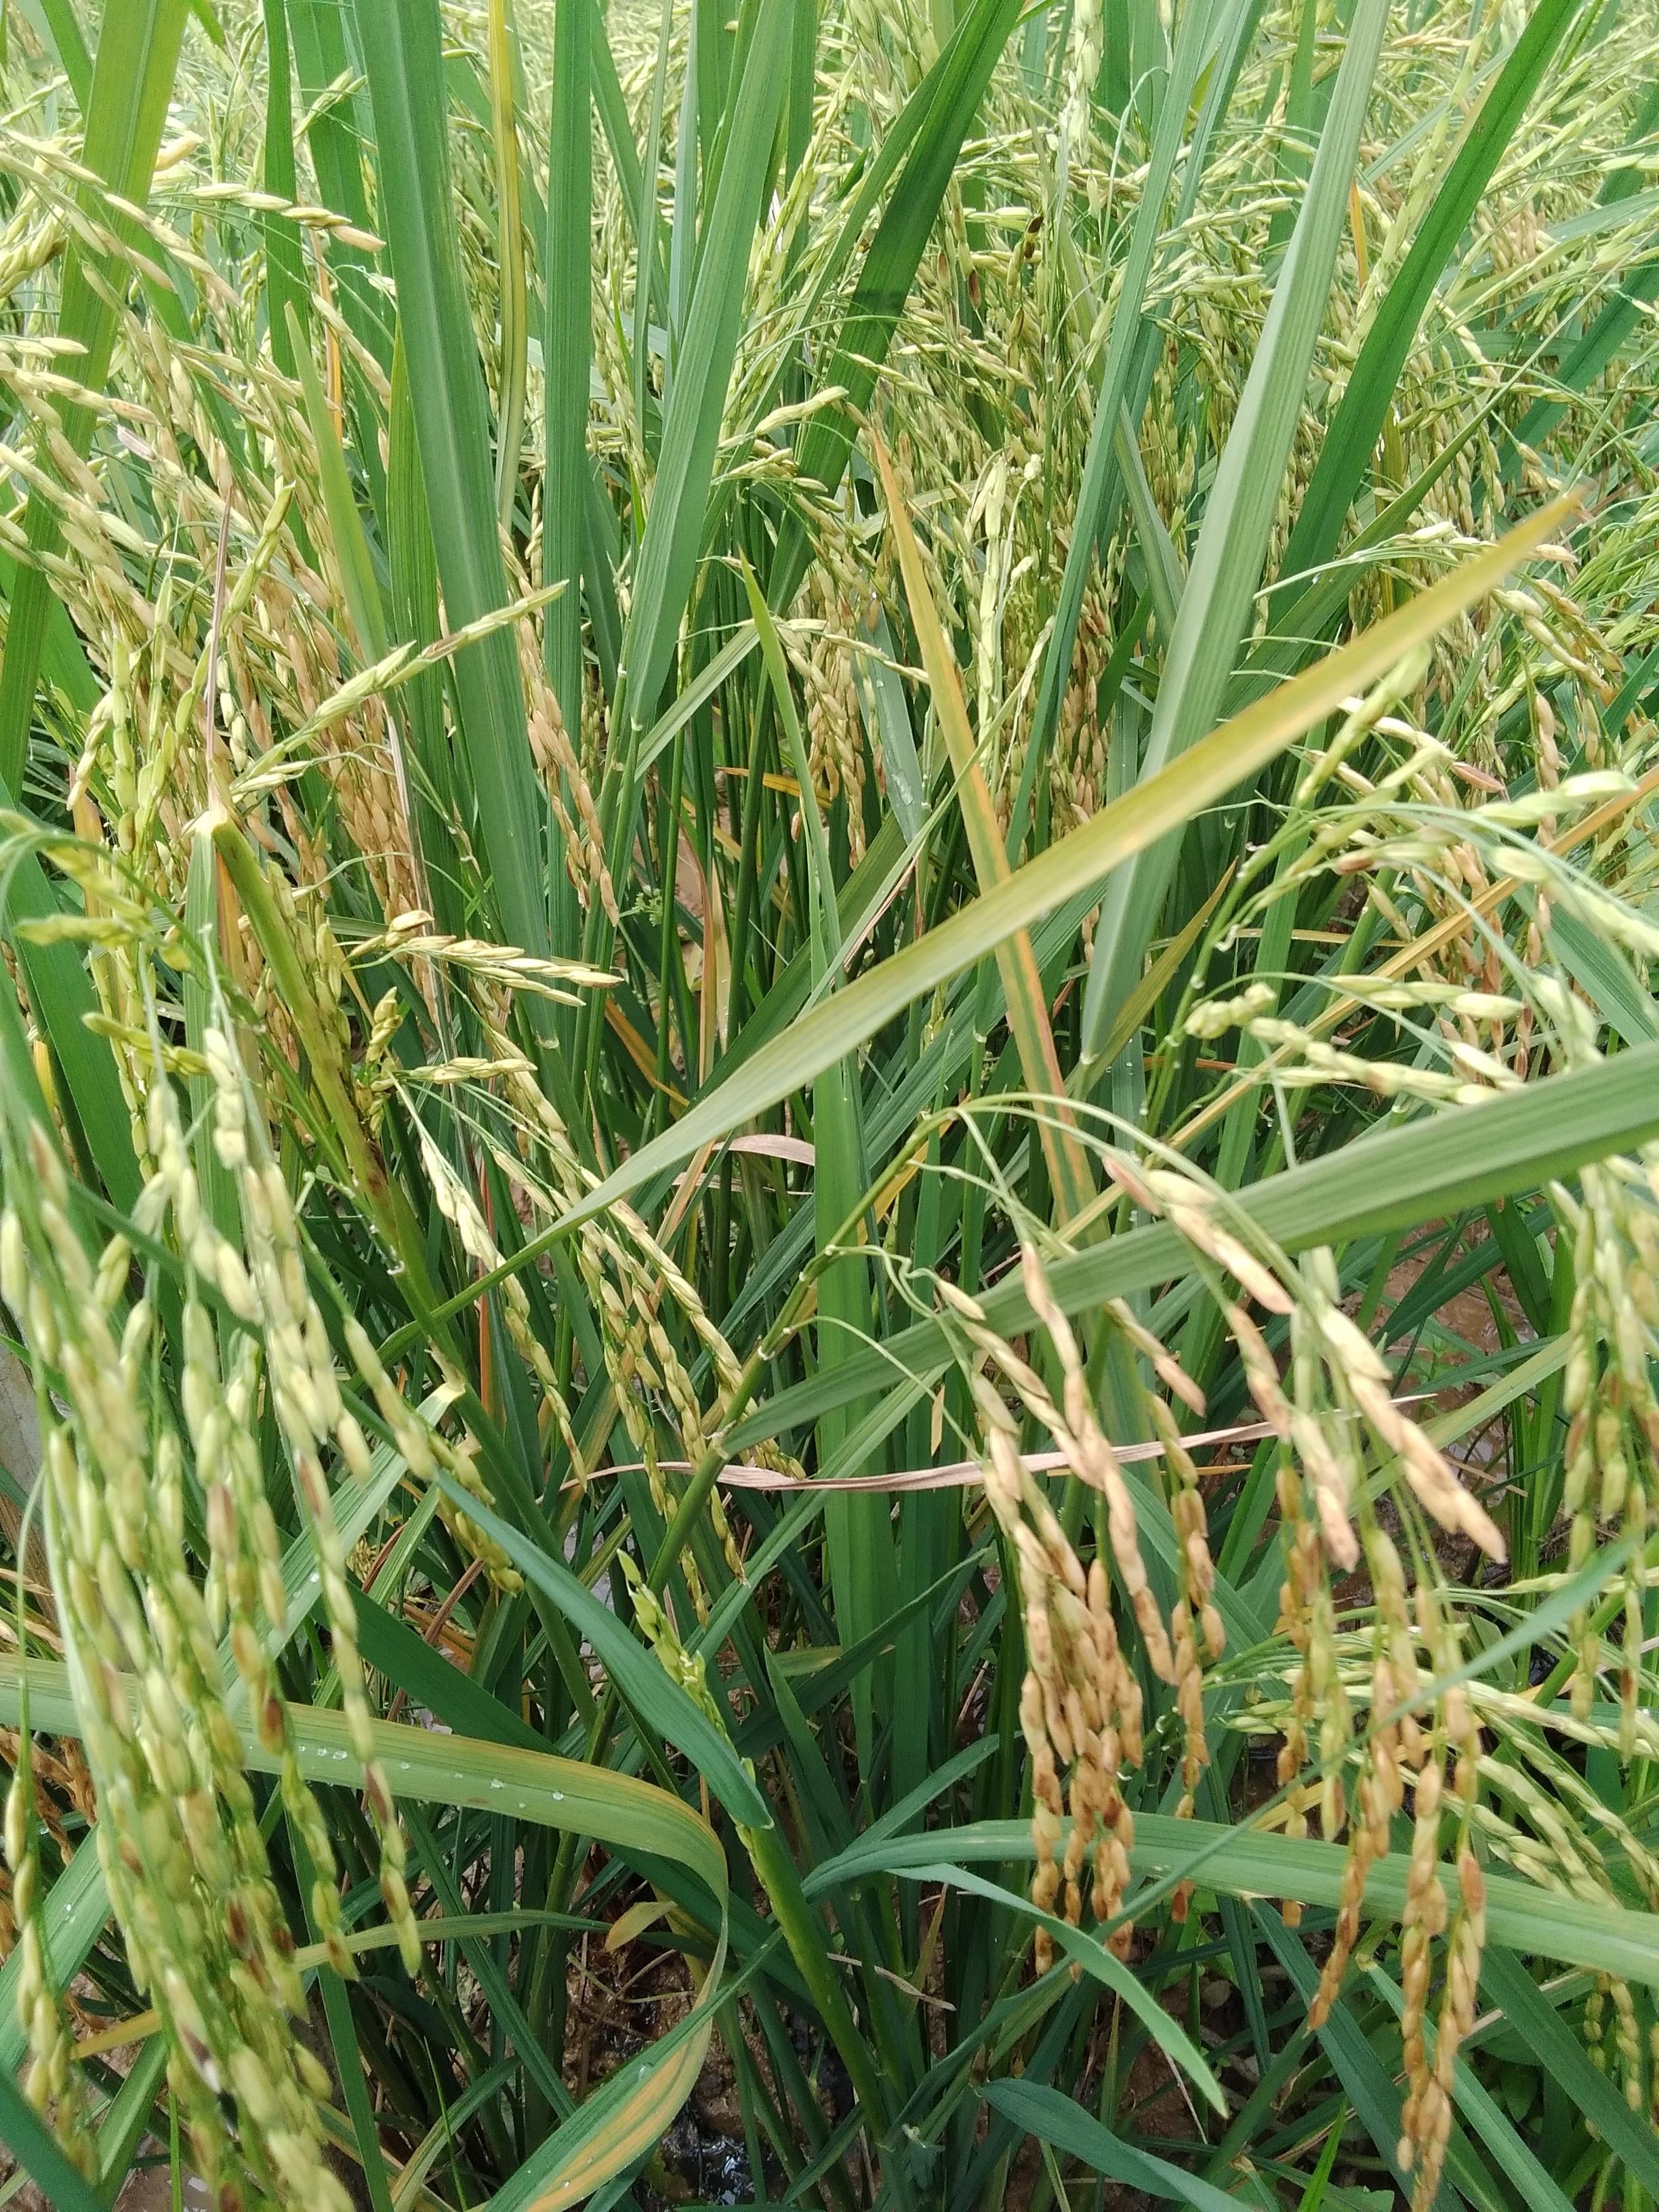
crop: rice
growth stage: ripening
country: Nigeria
